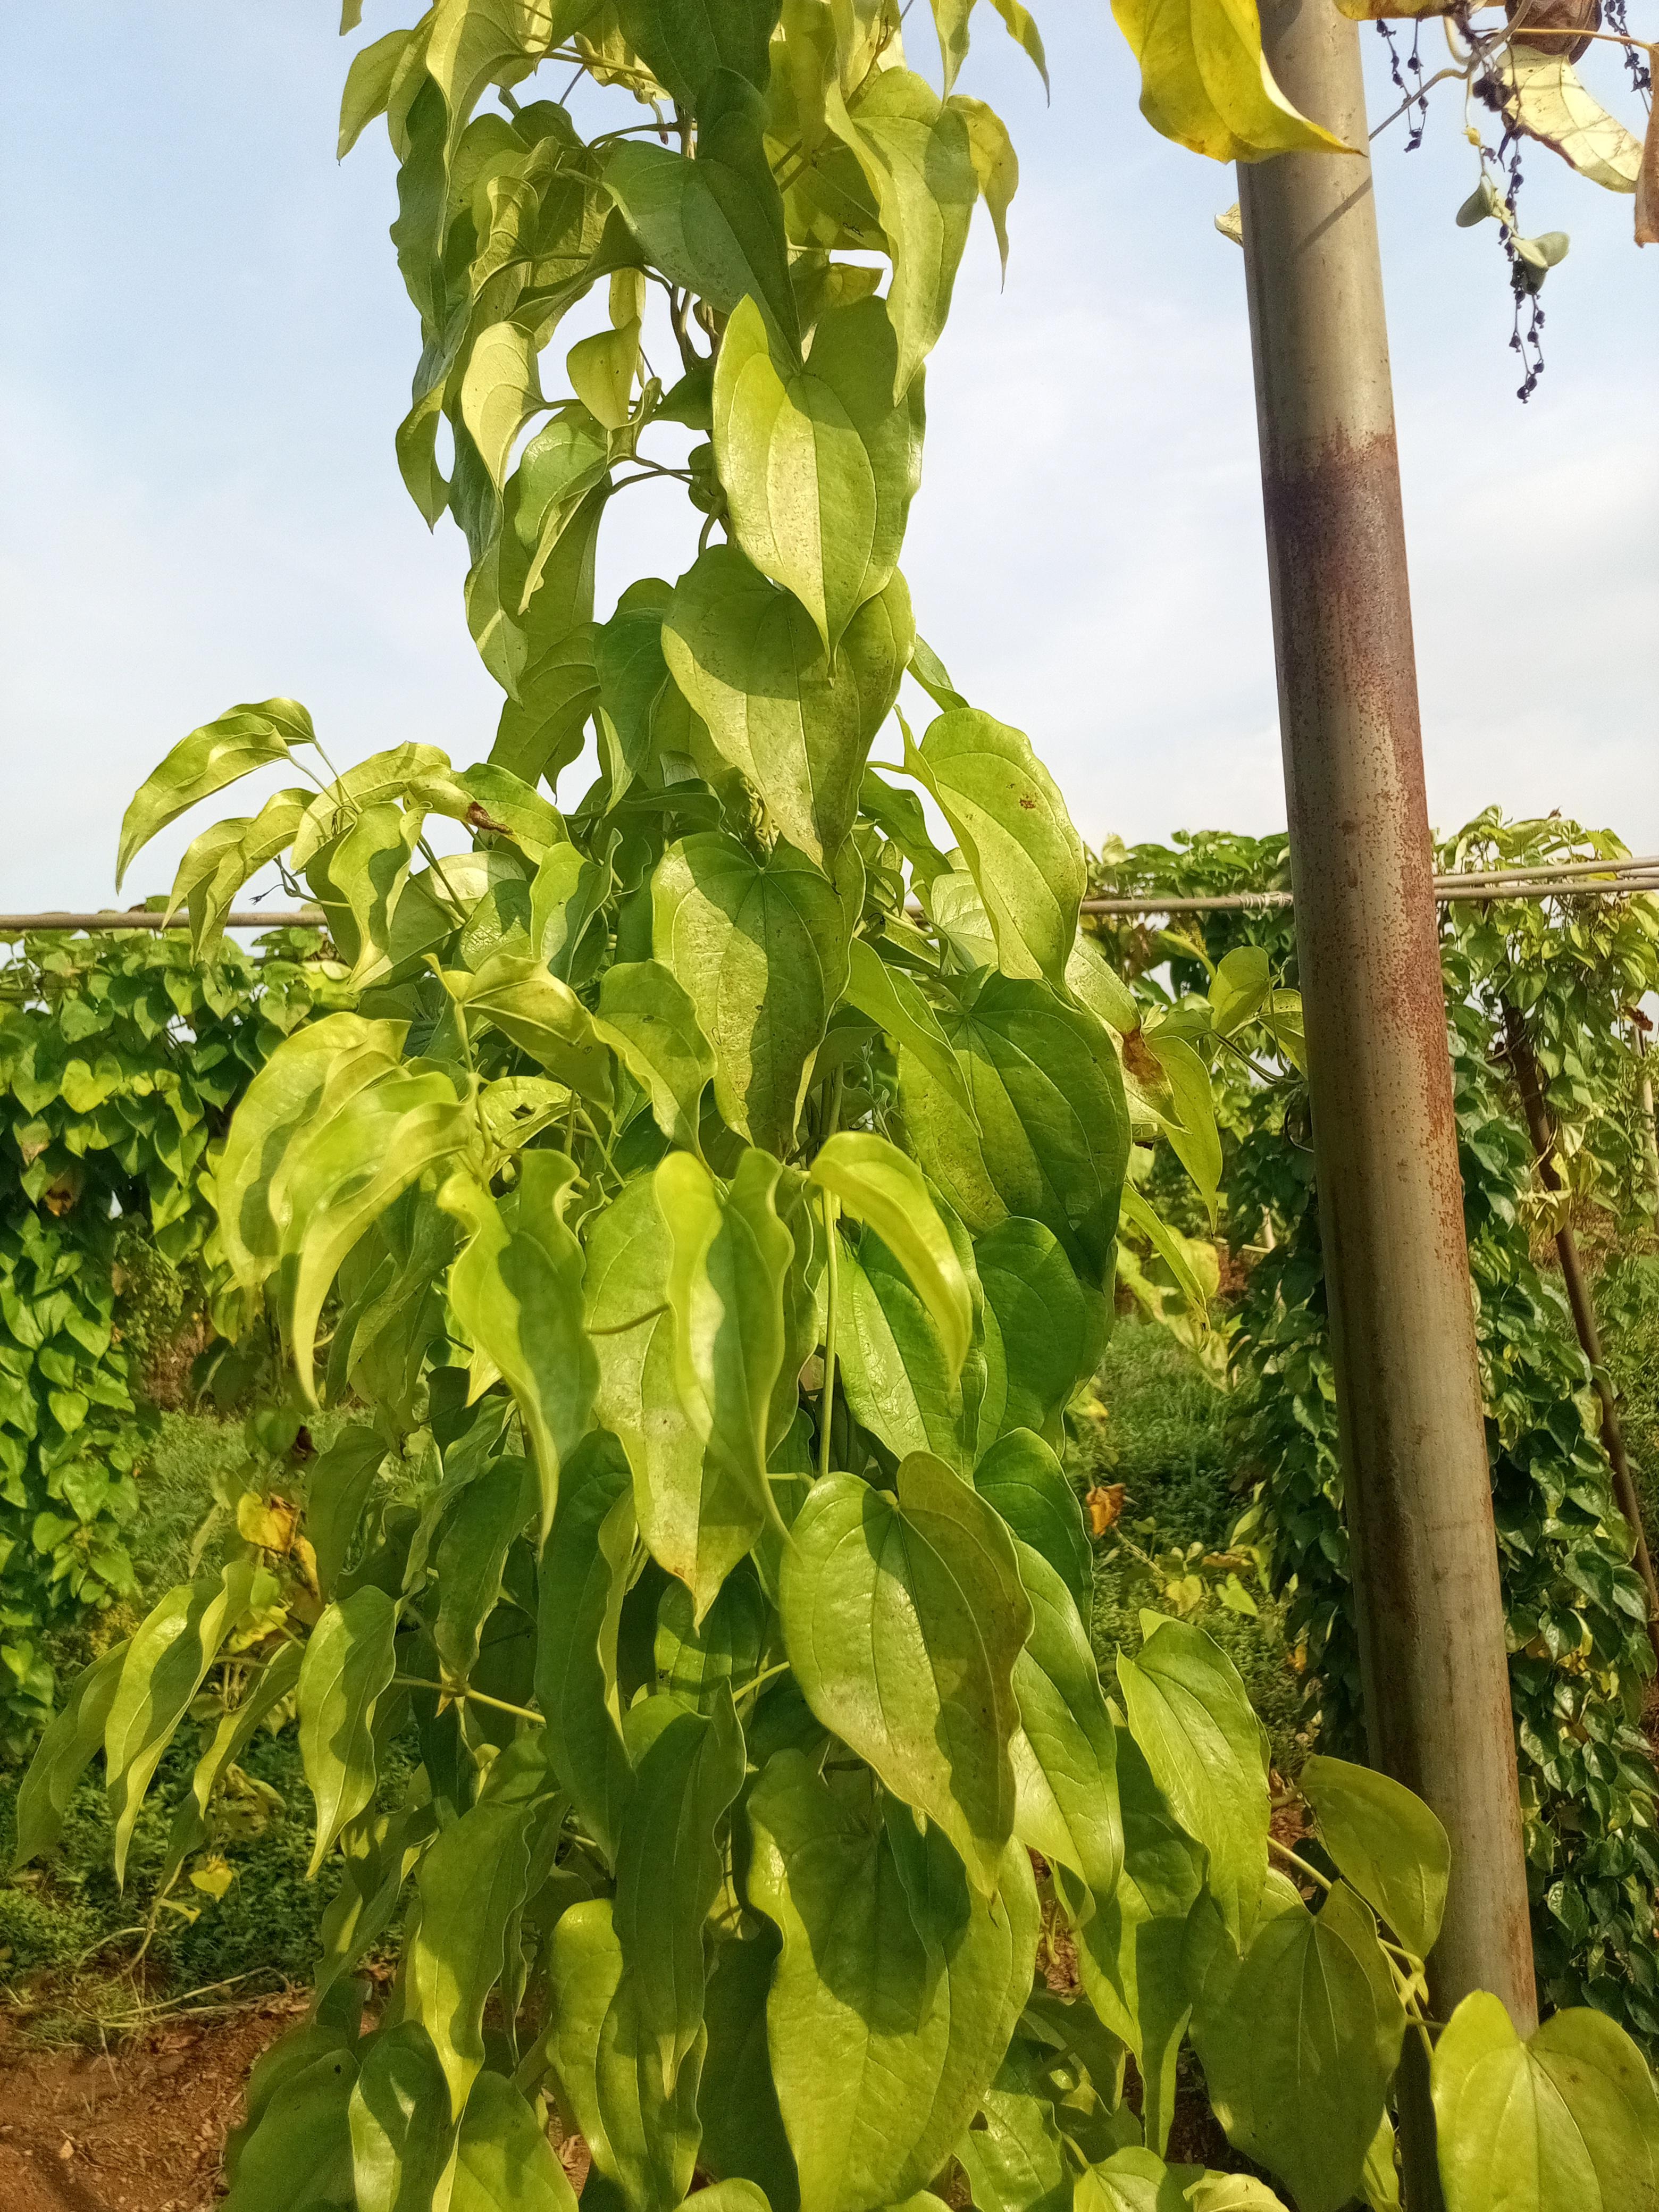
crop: yam
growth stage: maturity
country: Nigeria
